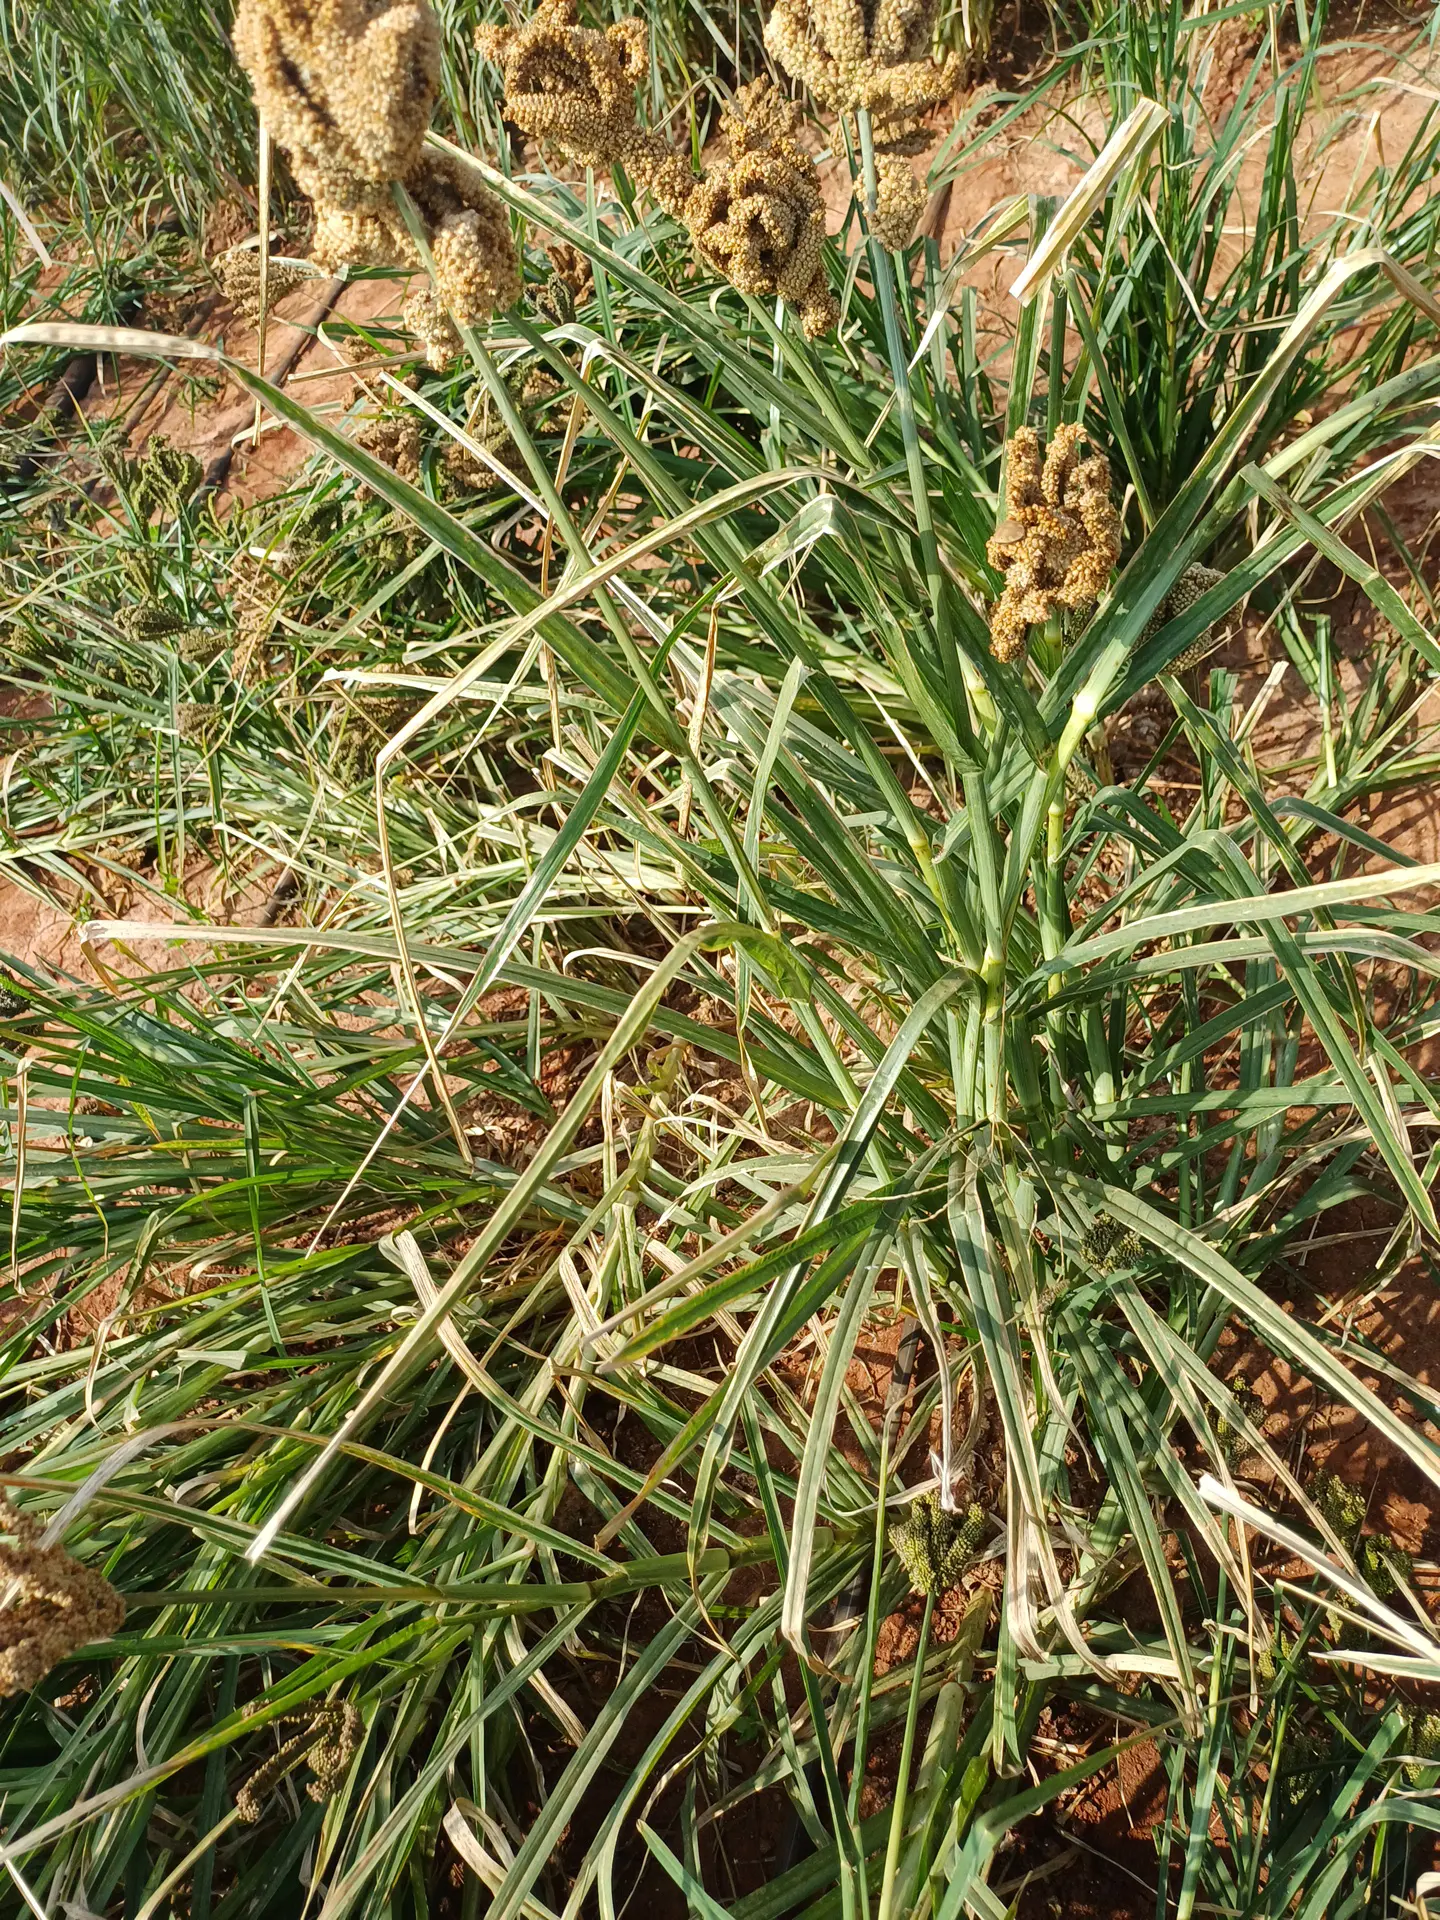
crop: finger millet
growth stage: filling grain
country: Kenya
